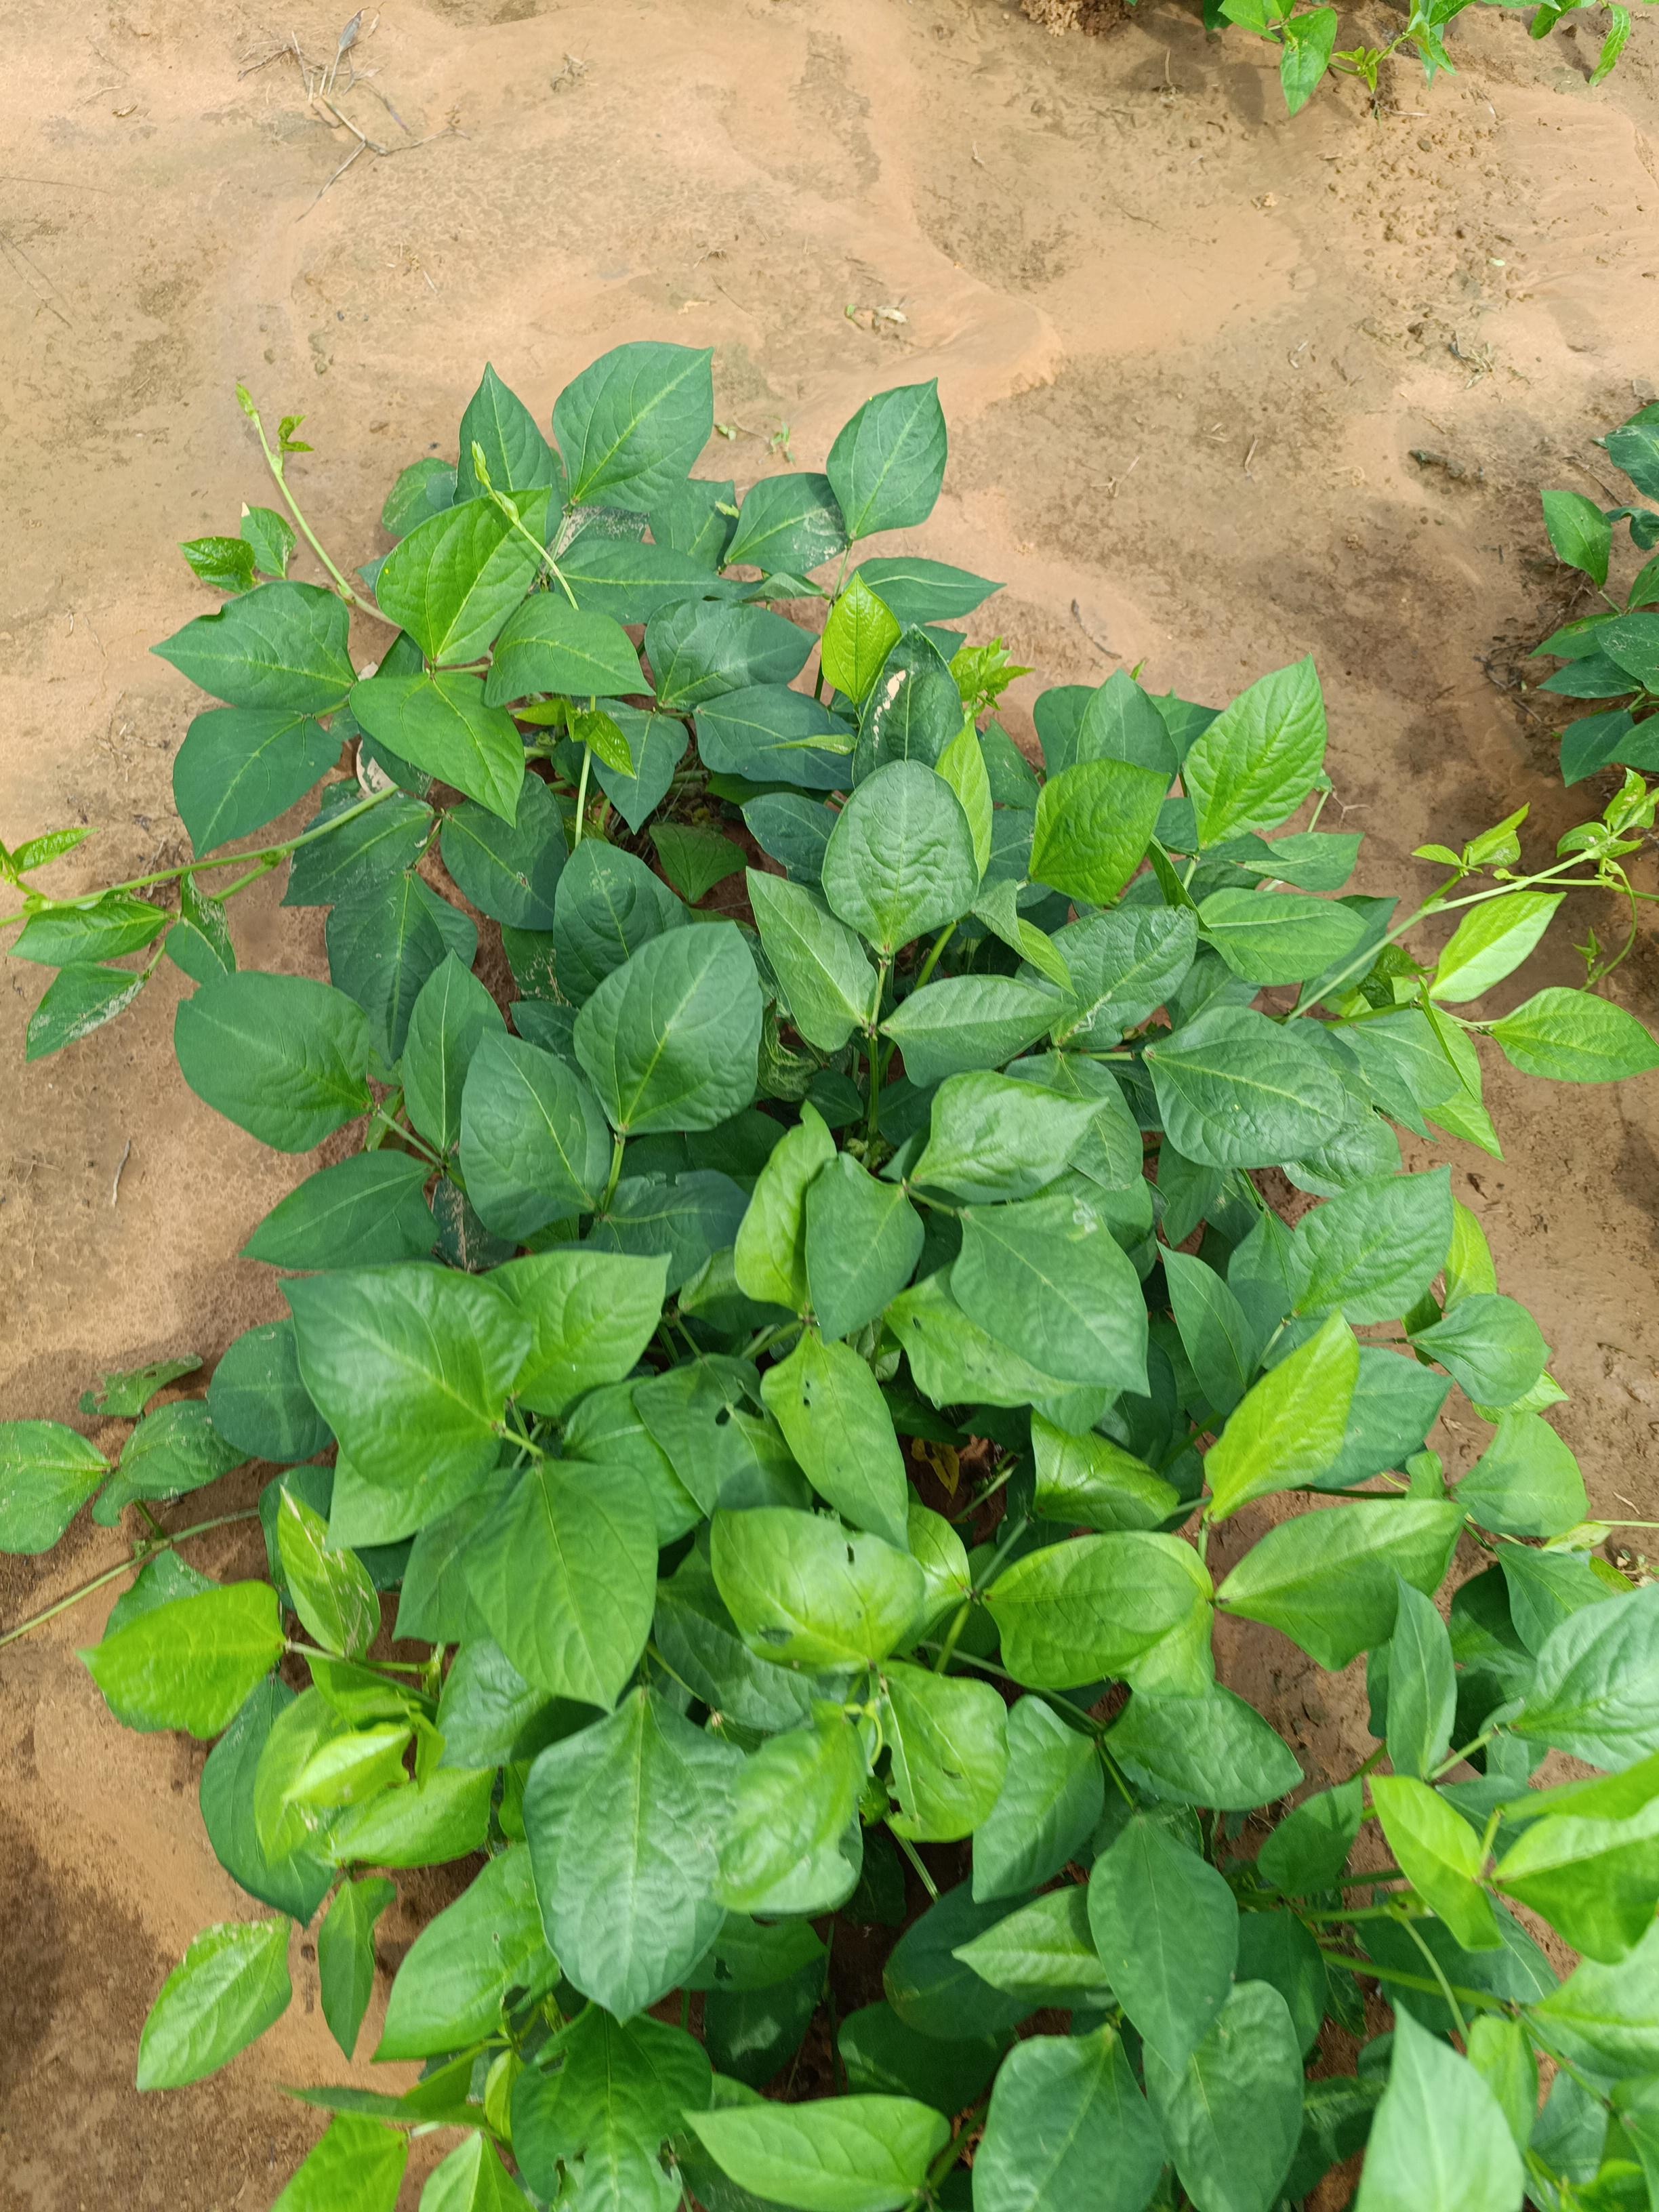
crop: cowpea
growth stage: emergence
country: Nigeria
